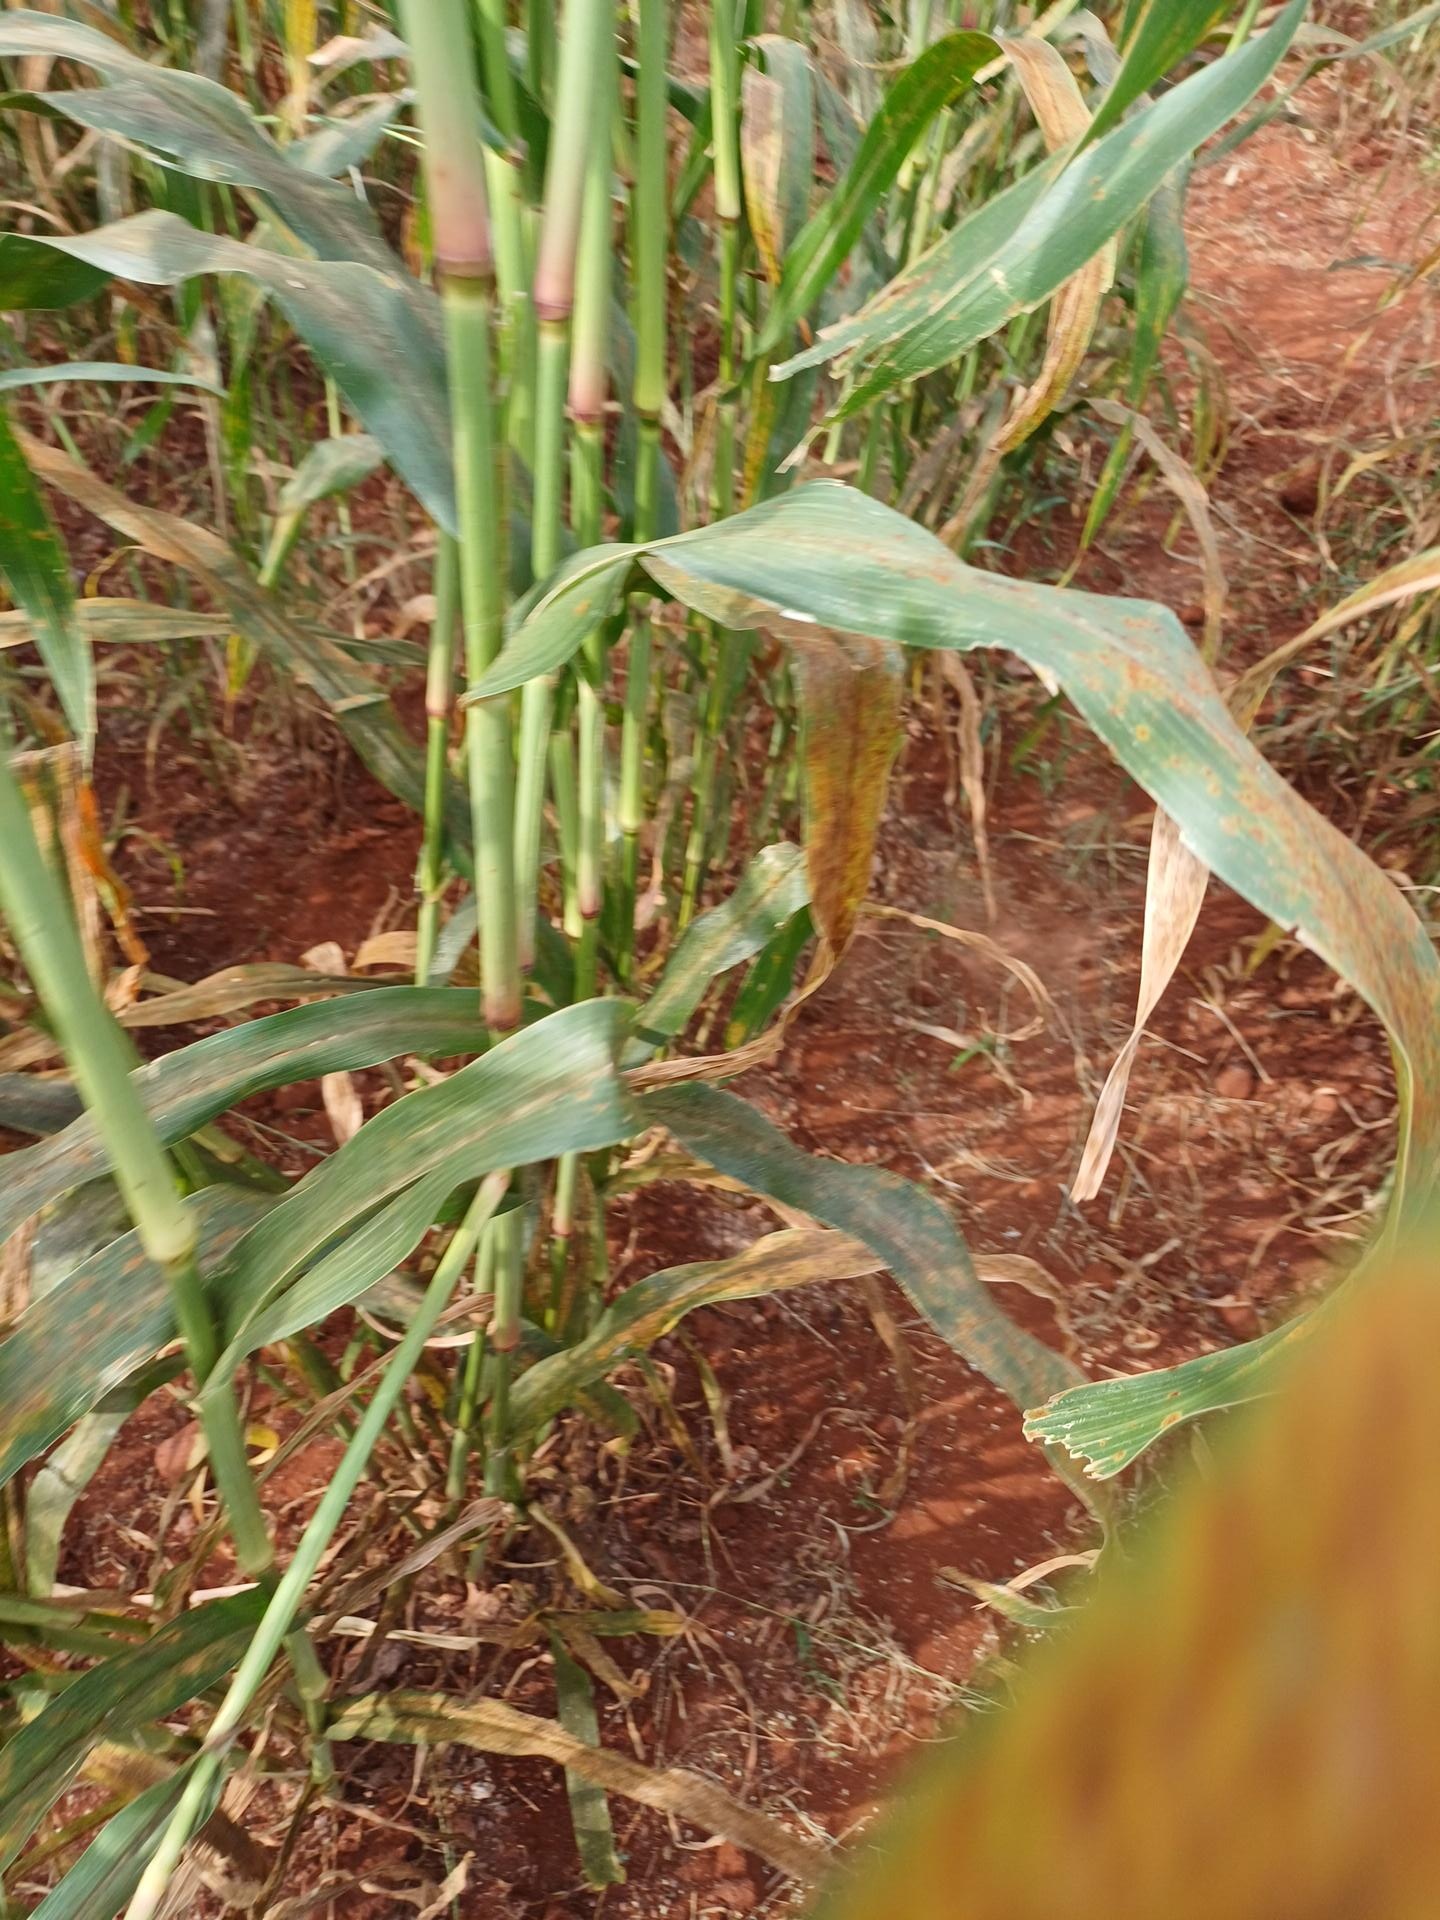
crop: pearl millet
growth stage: filling grain
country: Kenya
